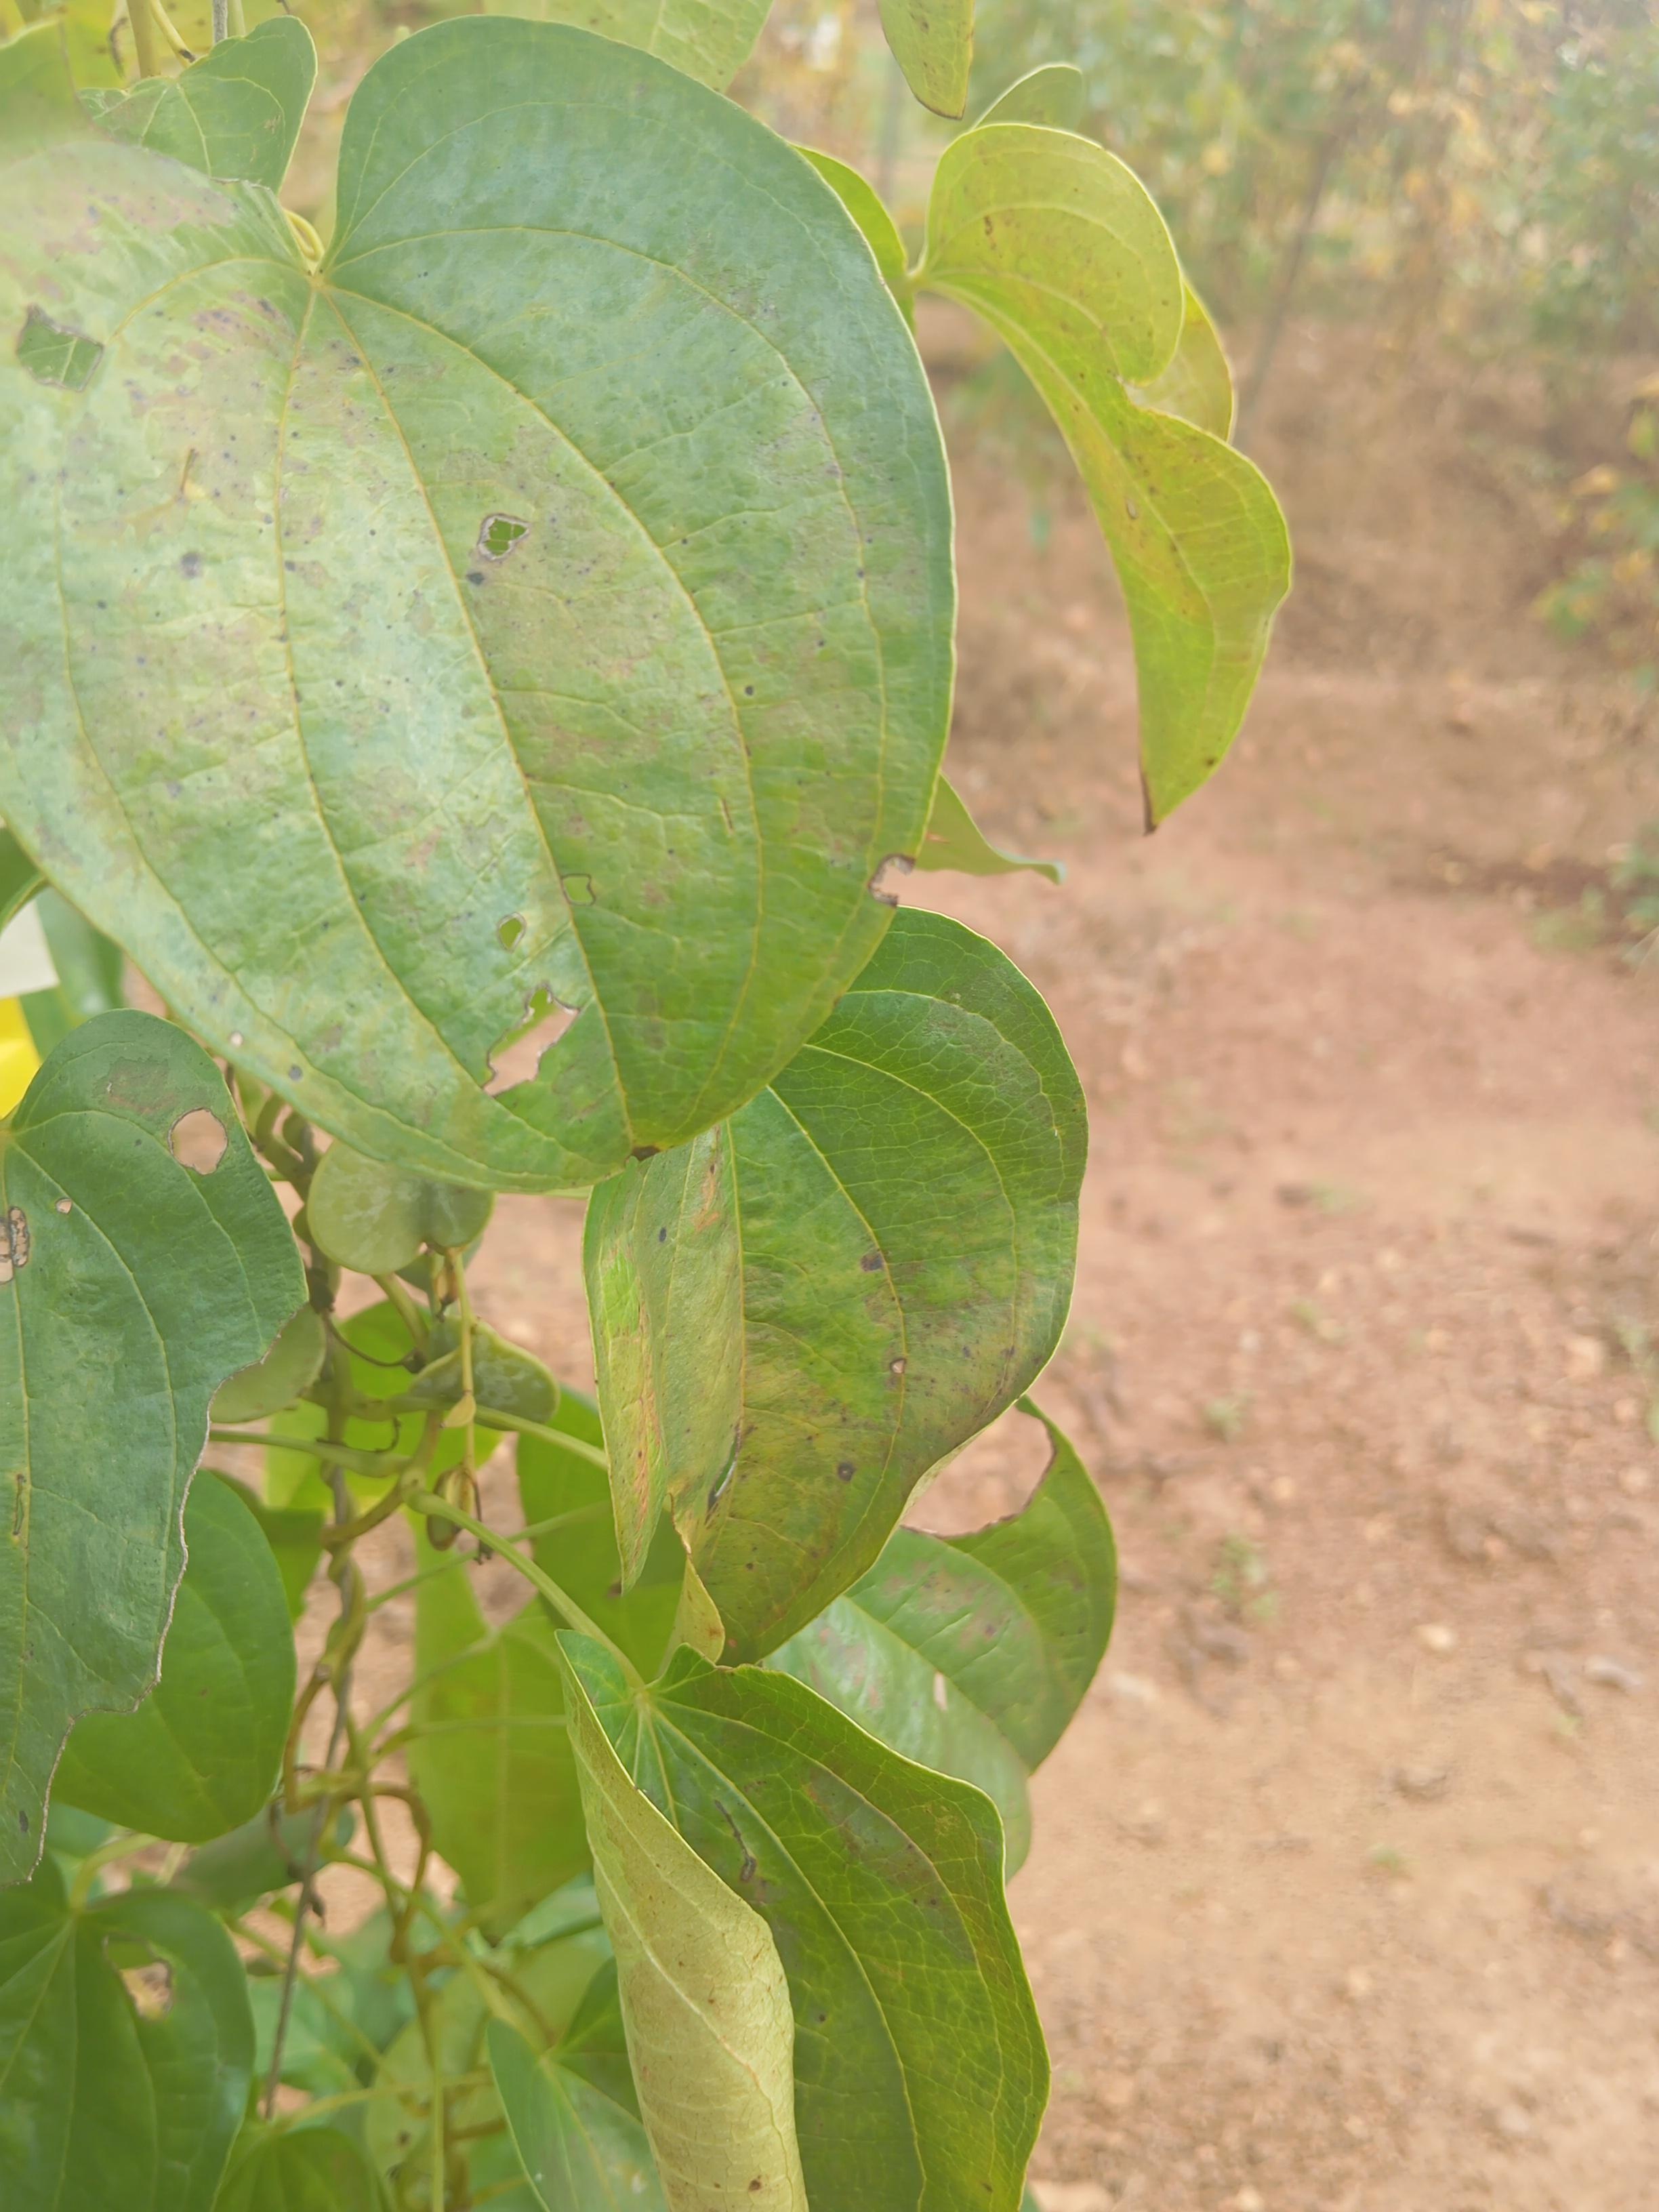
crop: yam
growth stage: maturity
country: Nigeria
